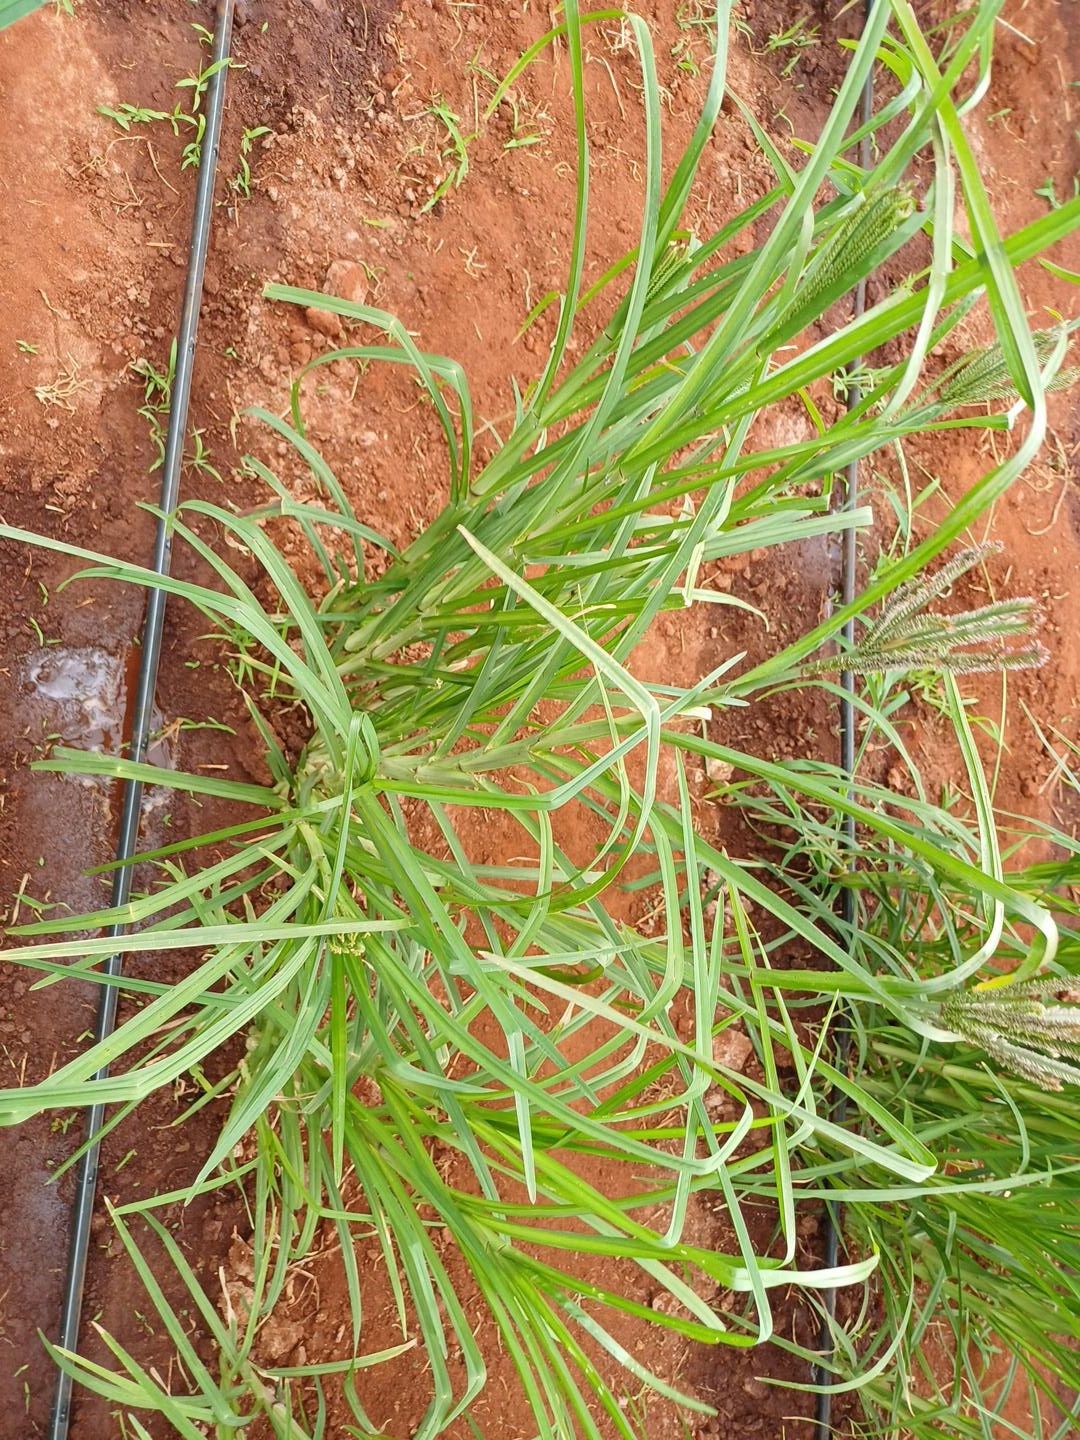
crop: finger millet
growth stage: heading tuber
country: Kenya
